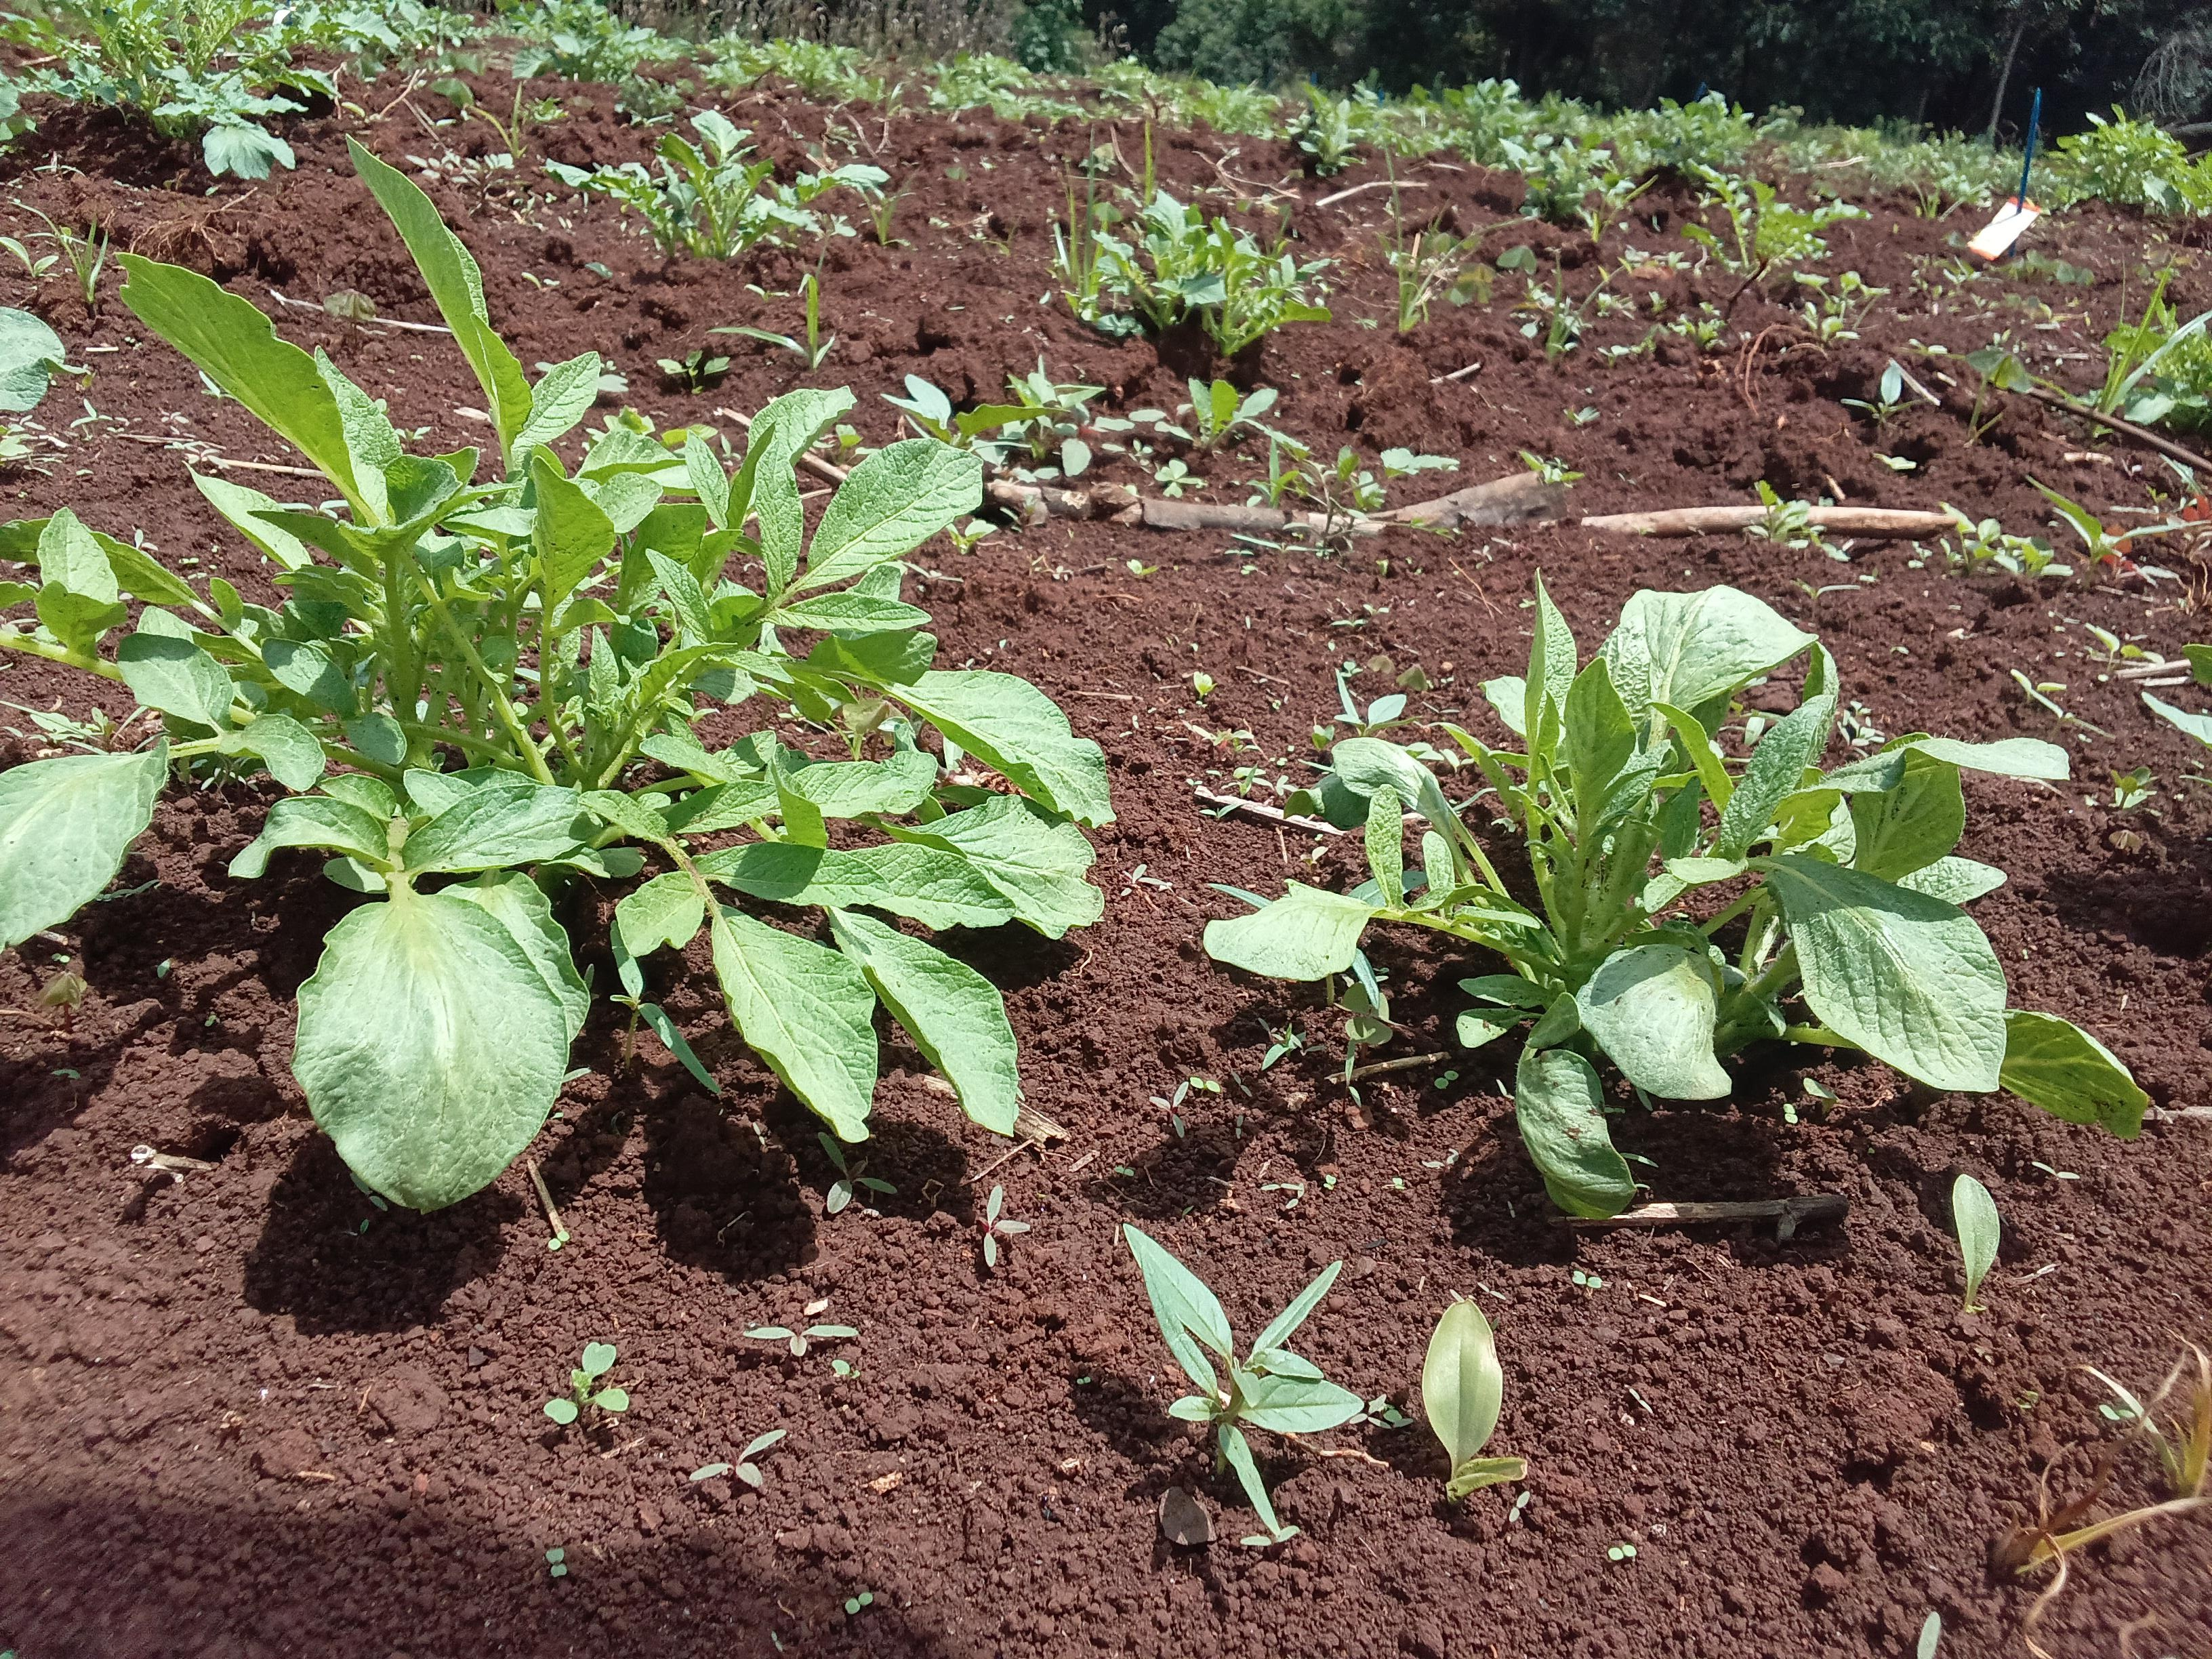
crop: potato
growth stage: sprouting emergence
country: Kenya
